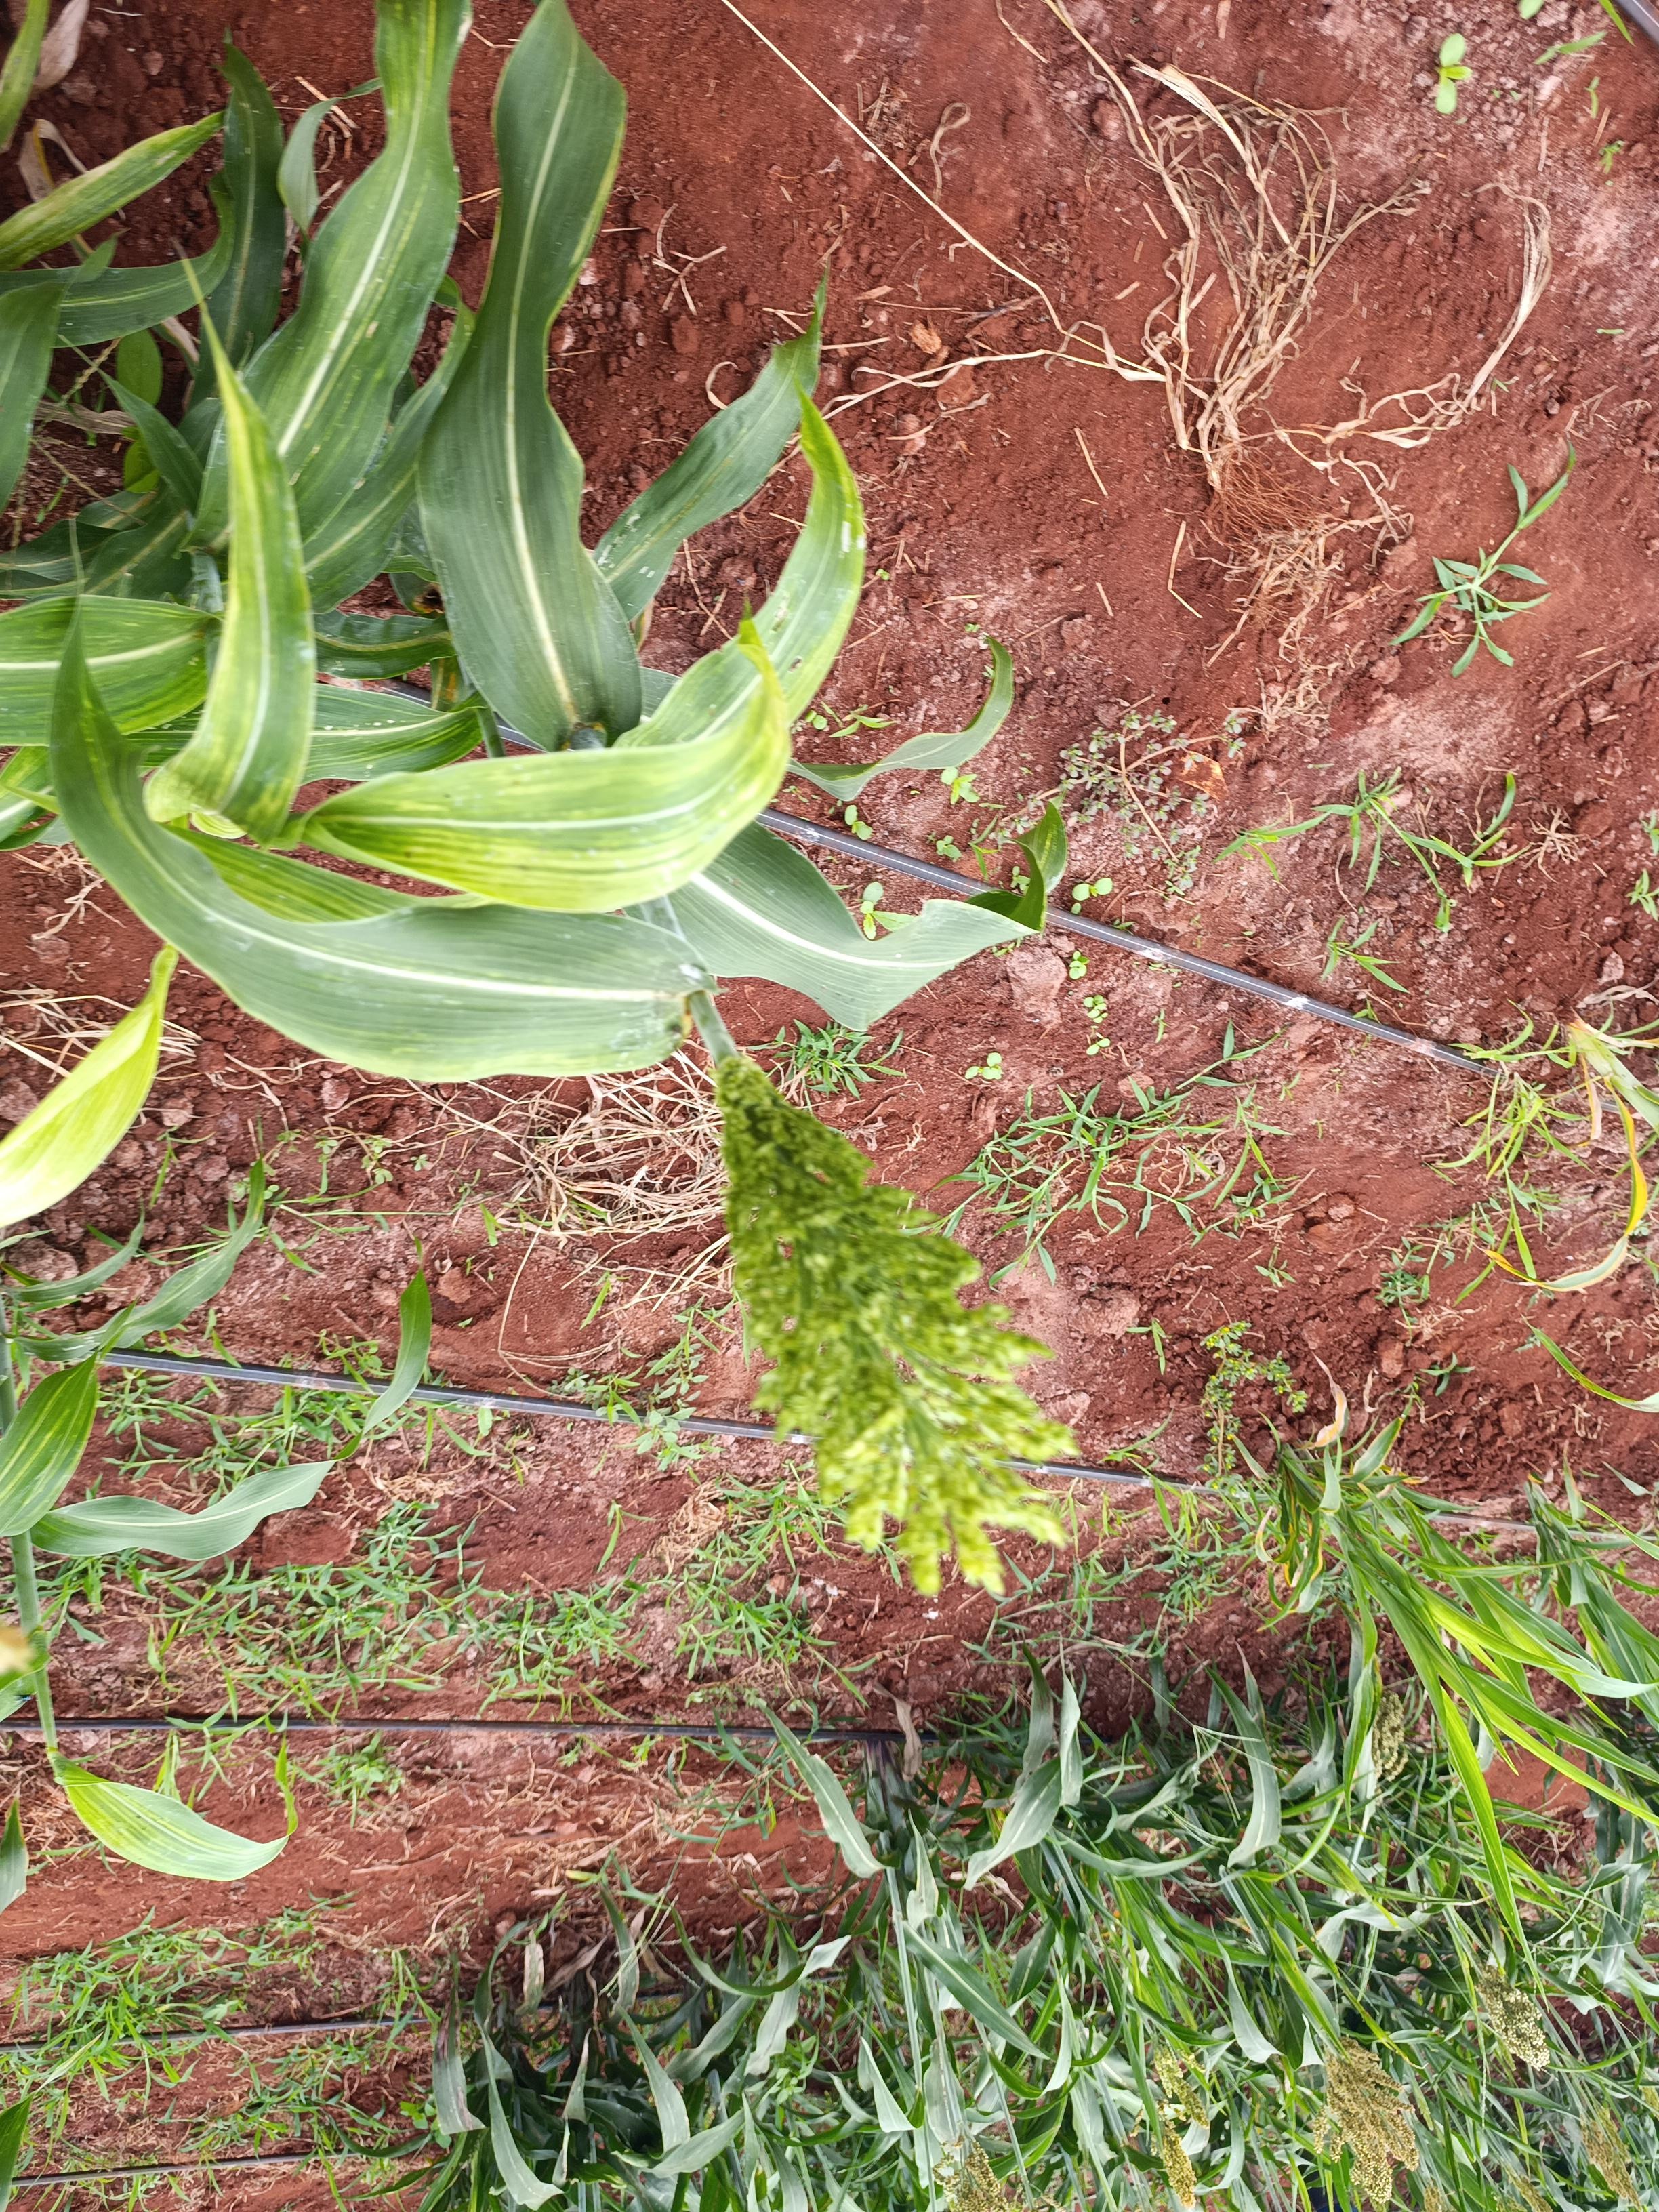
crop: sorghum
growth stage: flowering
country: Kenya
